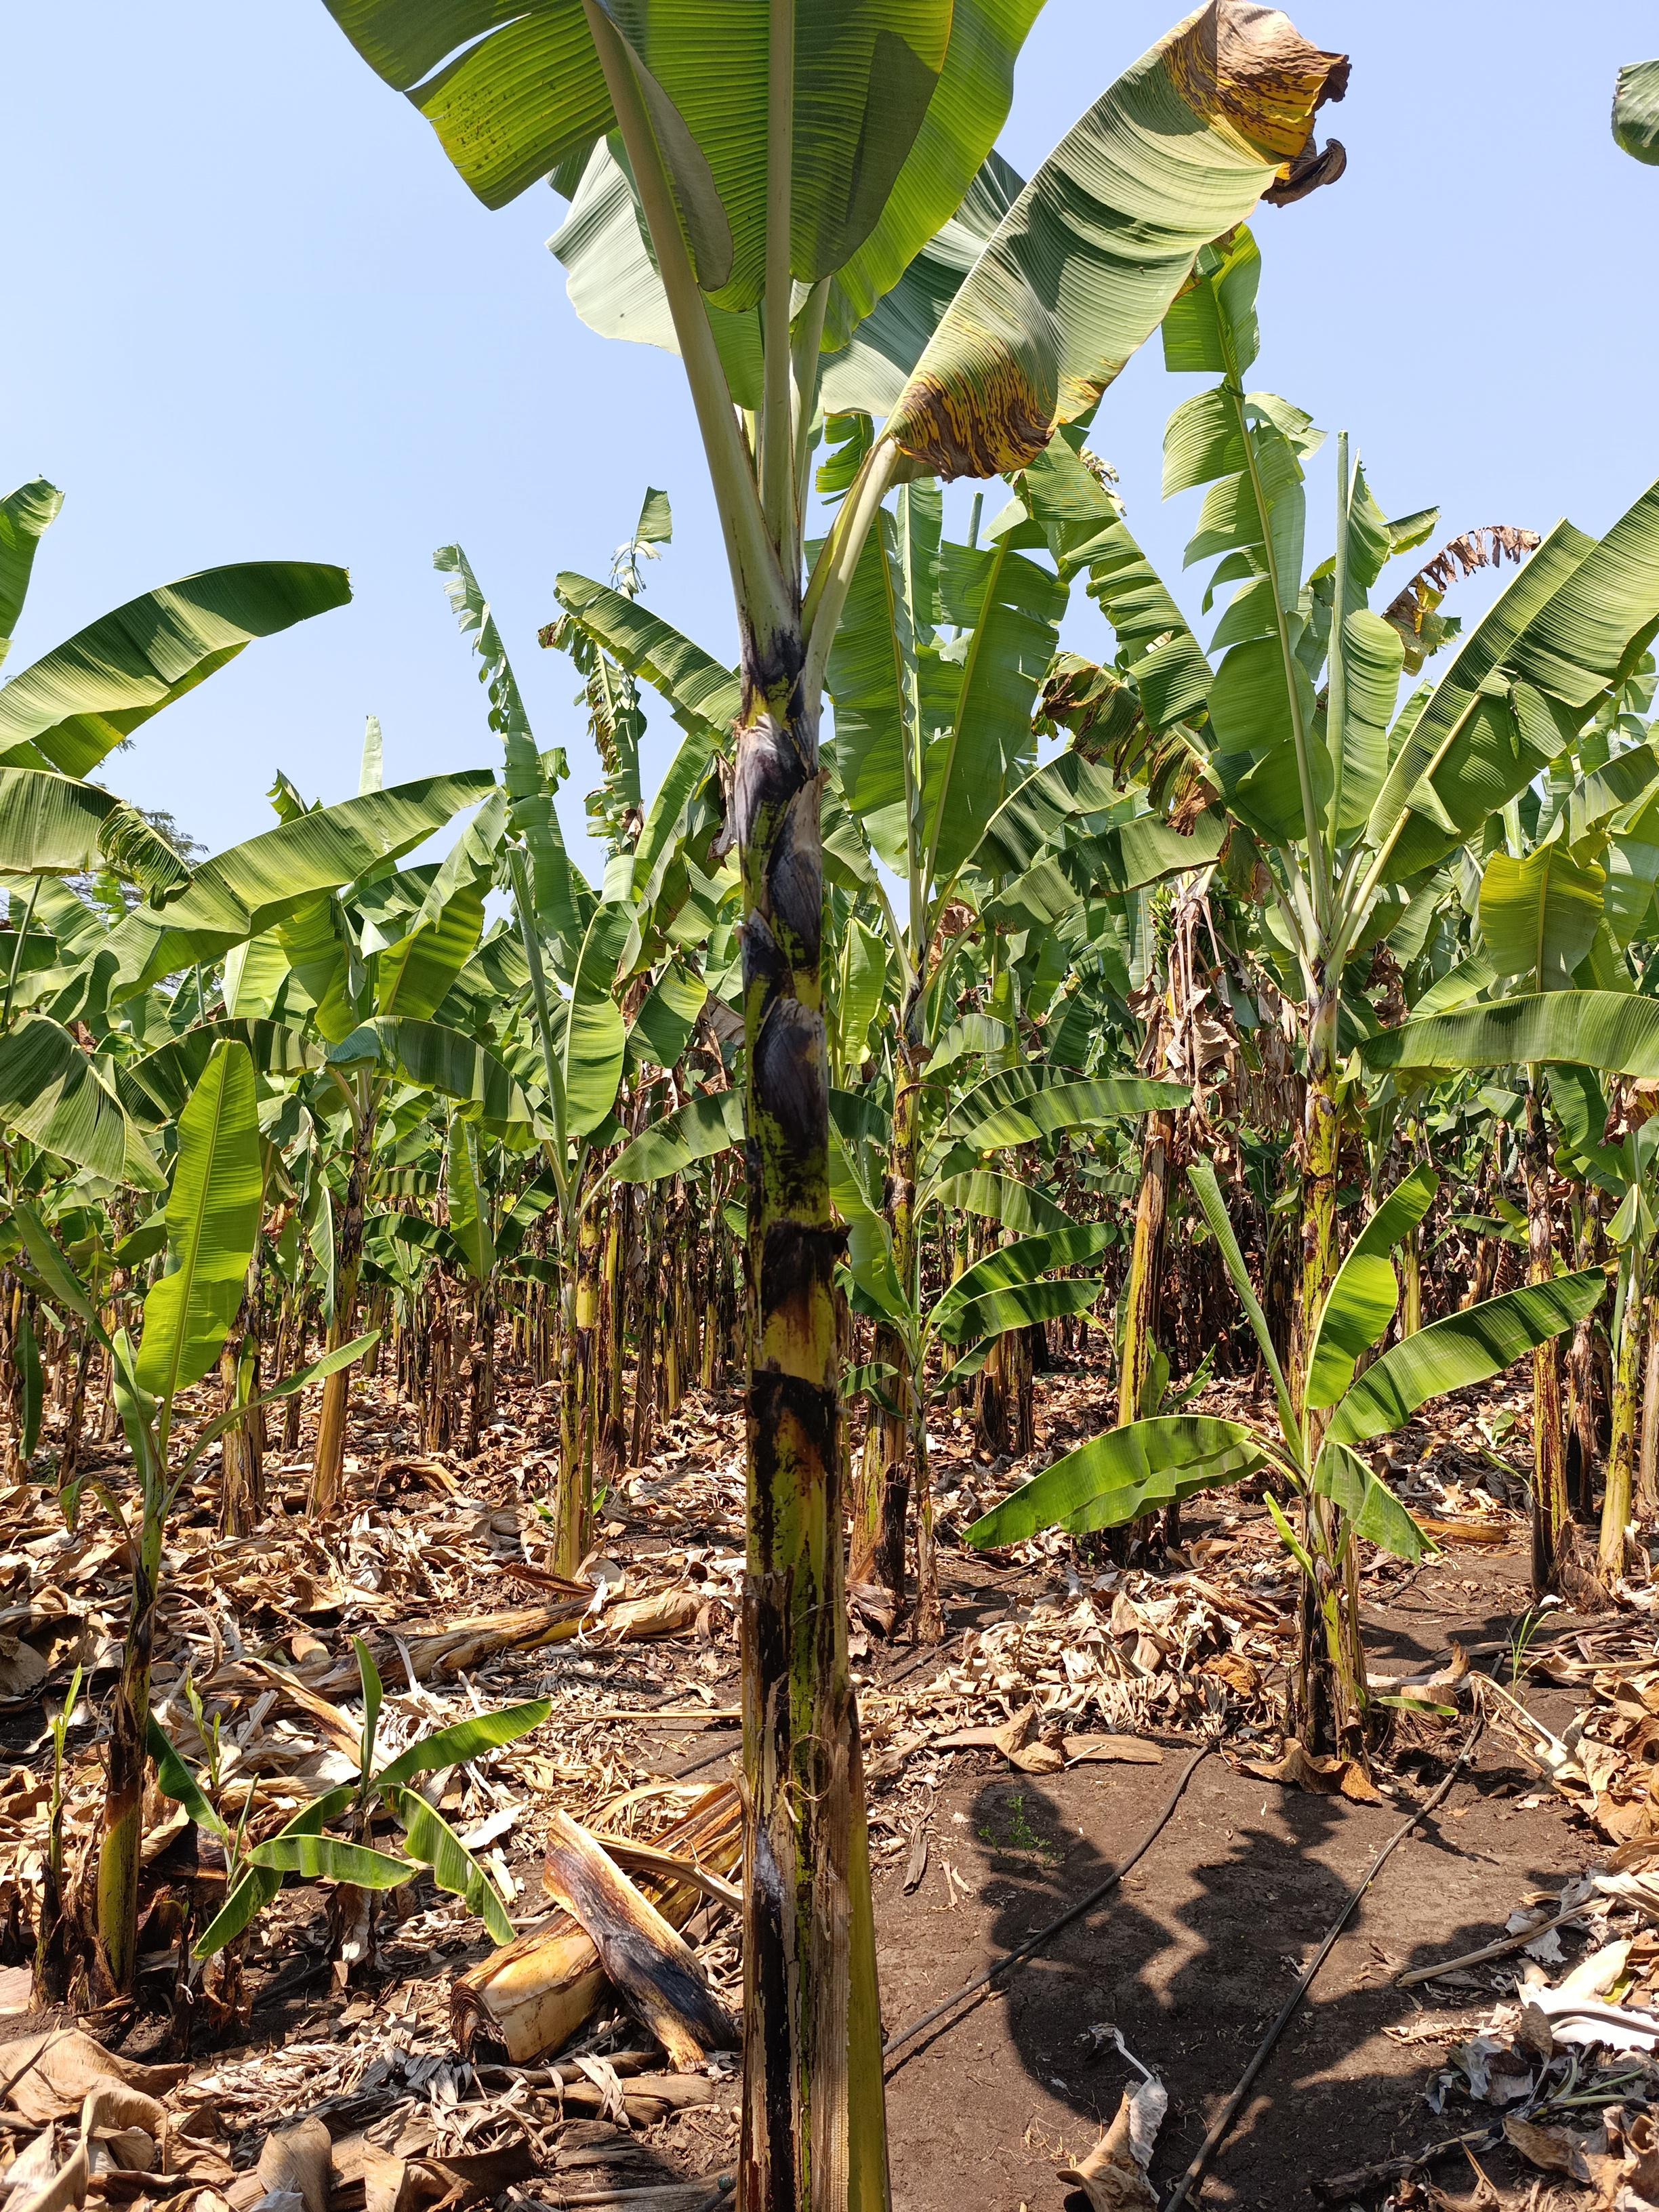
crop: banana
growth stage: vegetative
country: Tanzania
